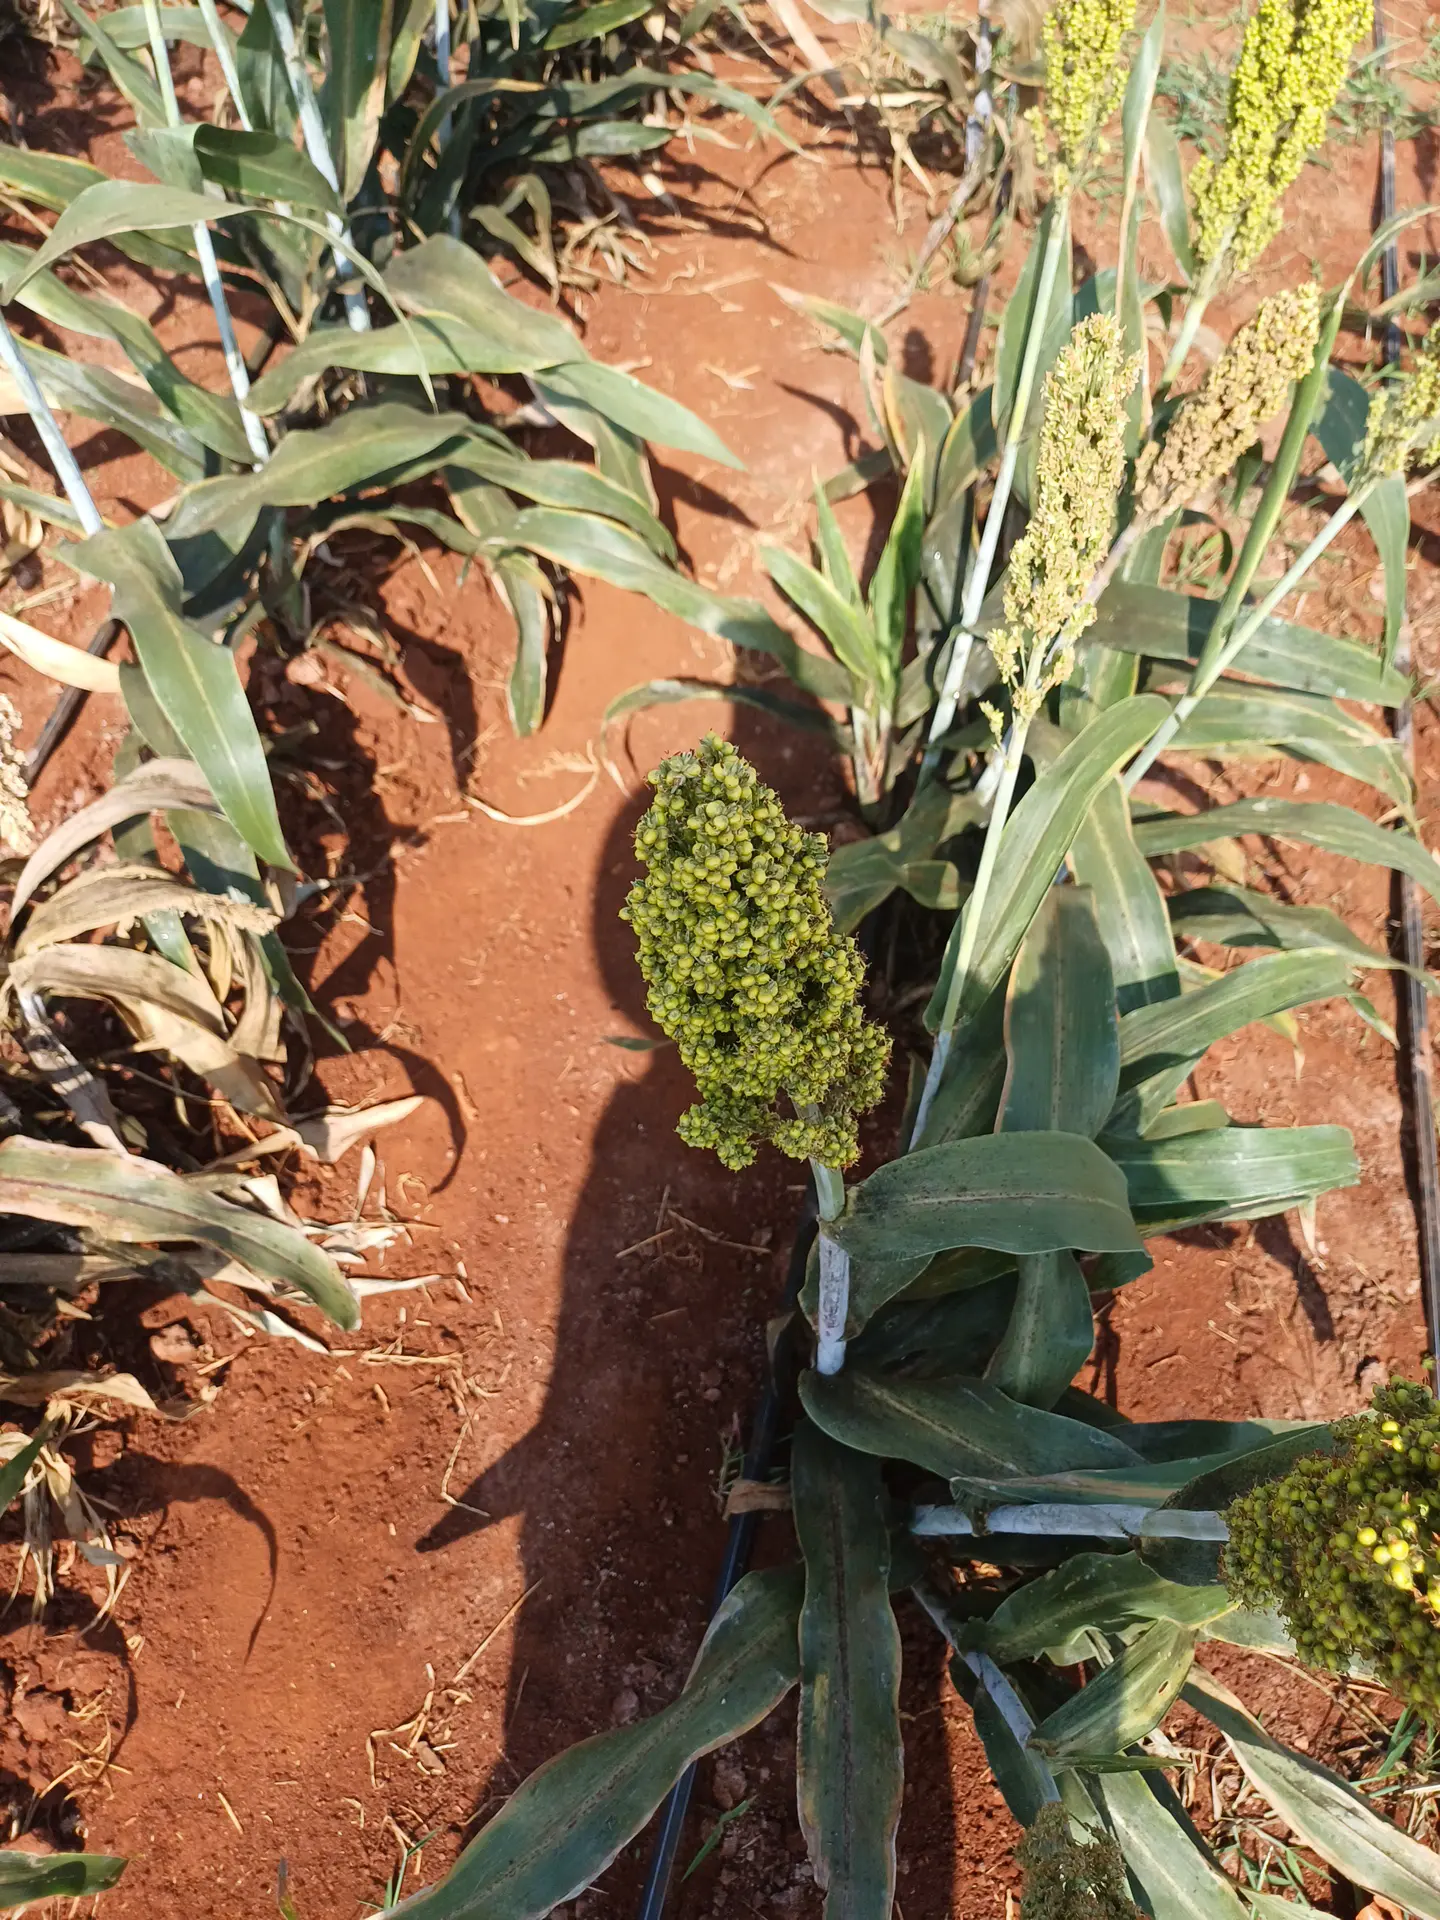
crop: sorghum
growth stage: filling grain
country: Kenya
